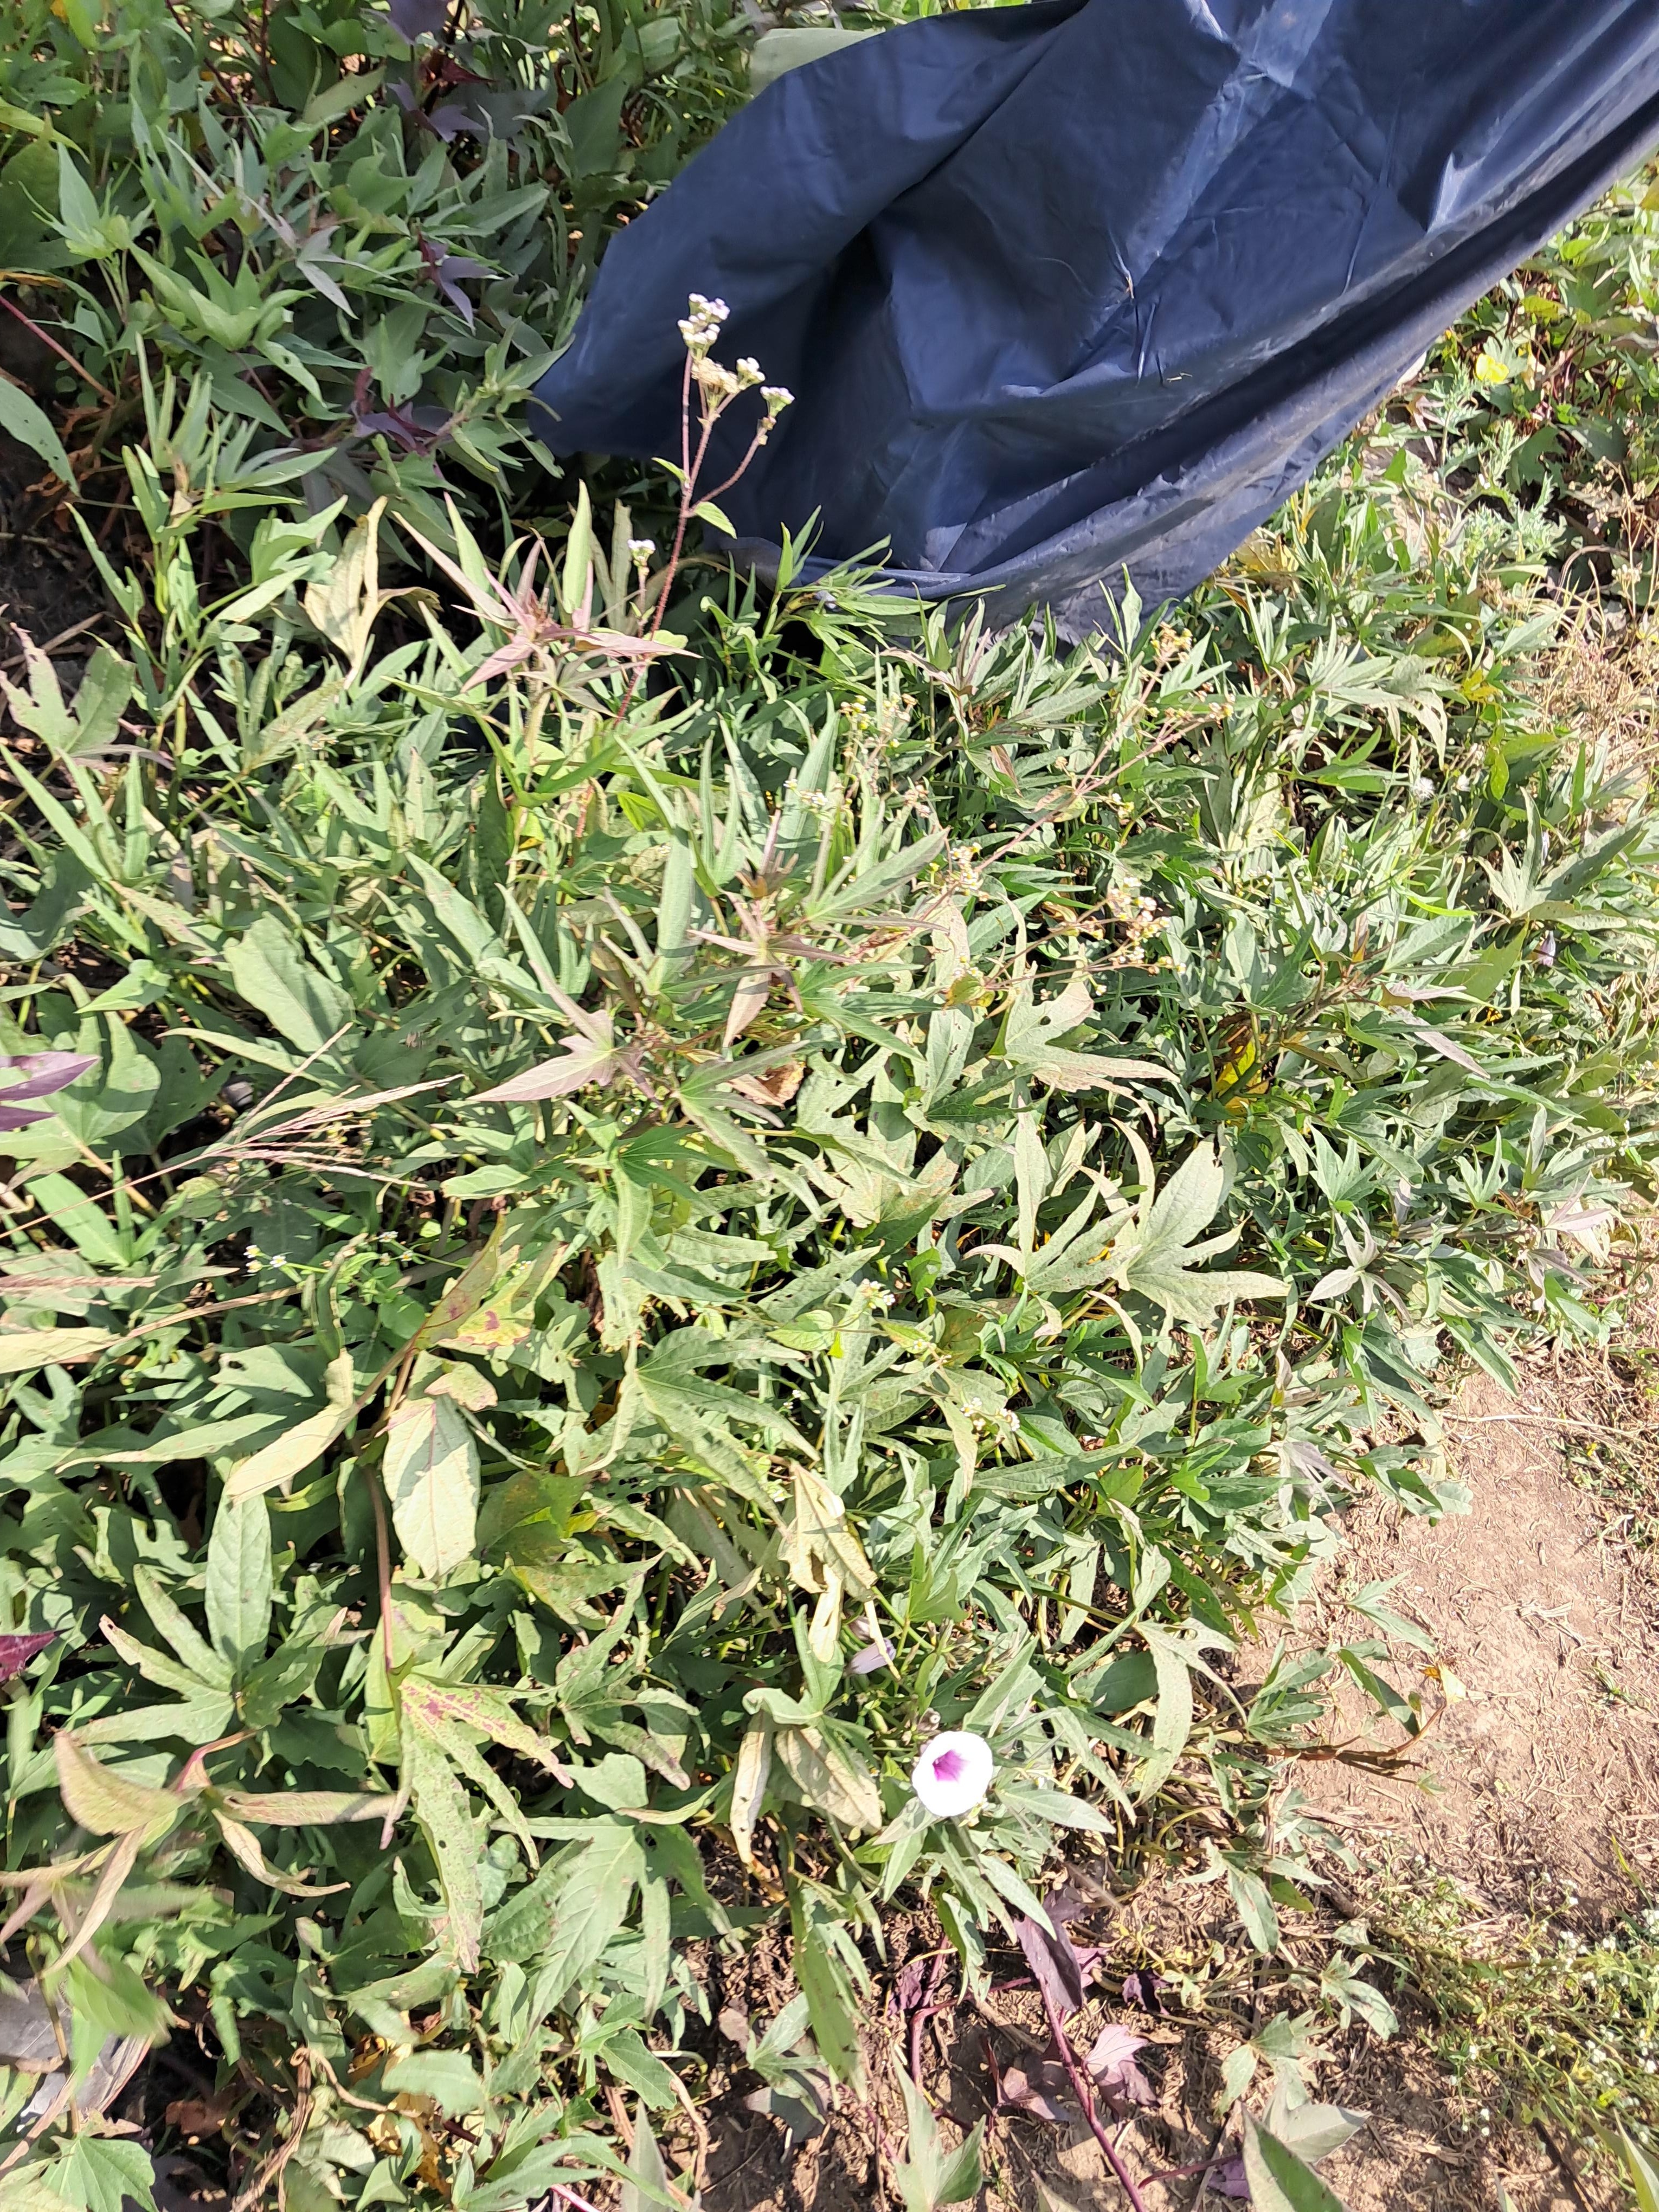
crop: sweet potato
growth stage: flowering
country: Tanzania
